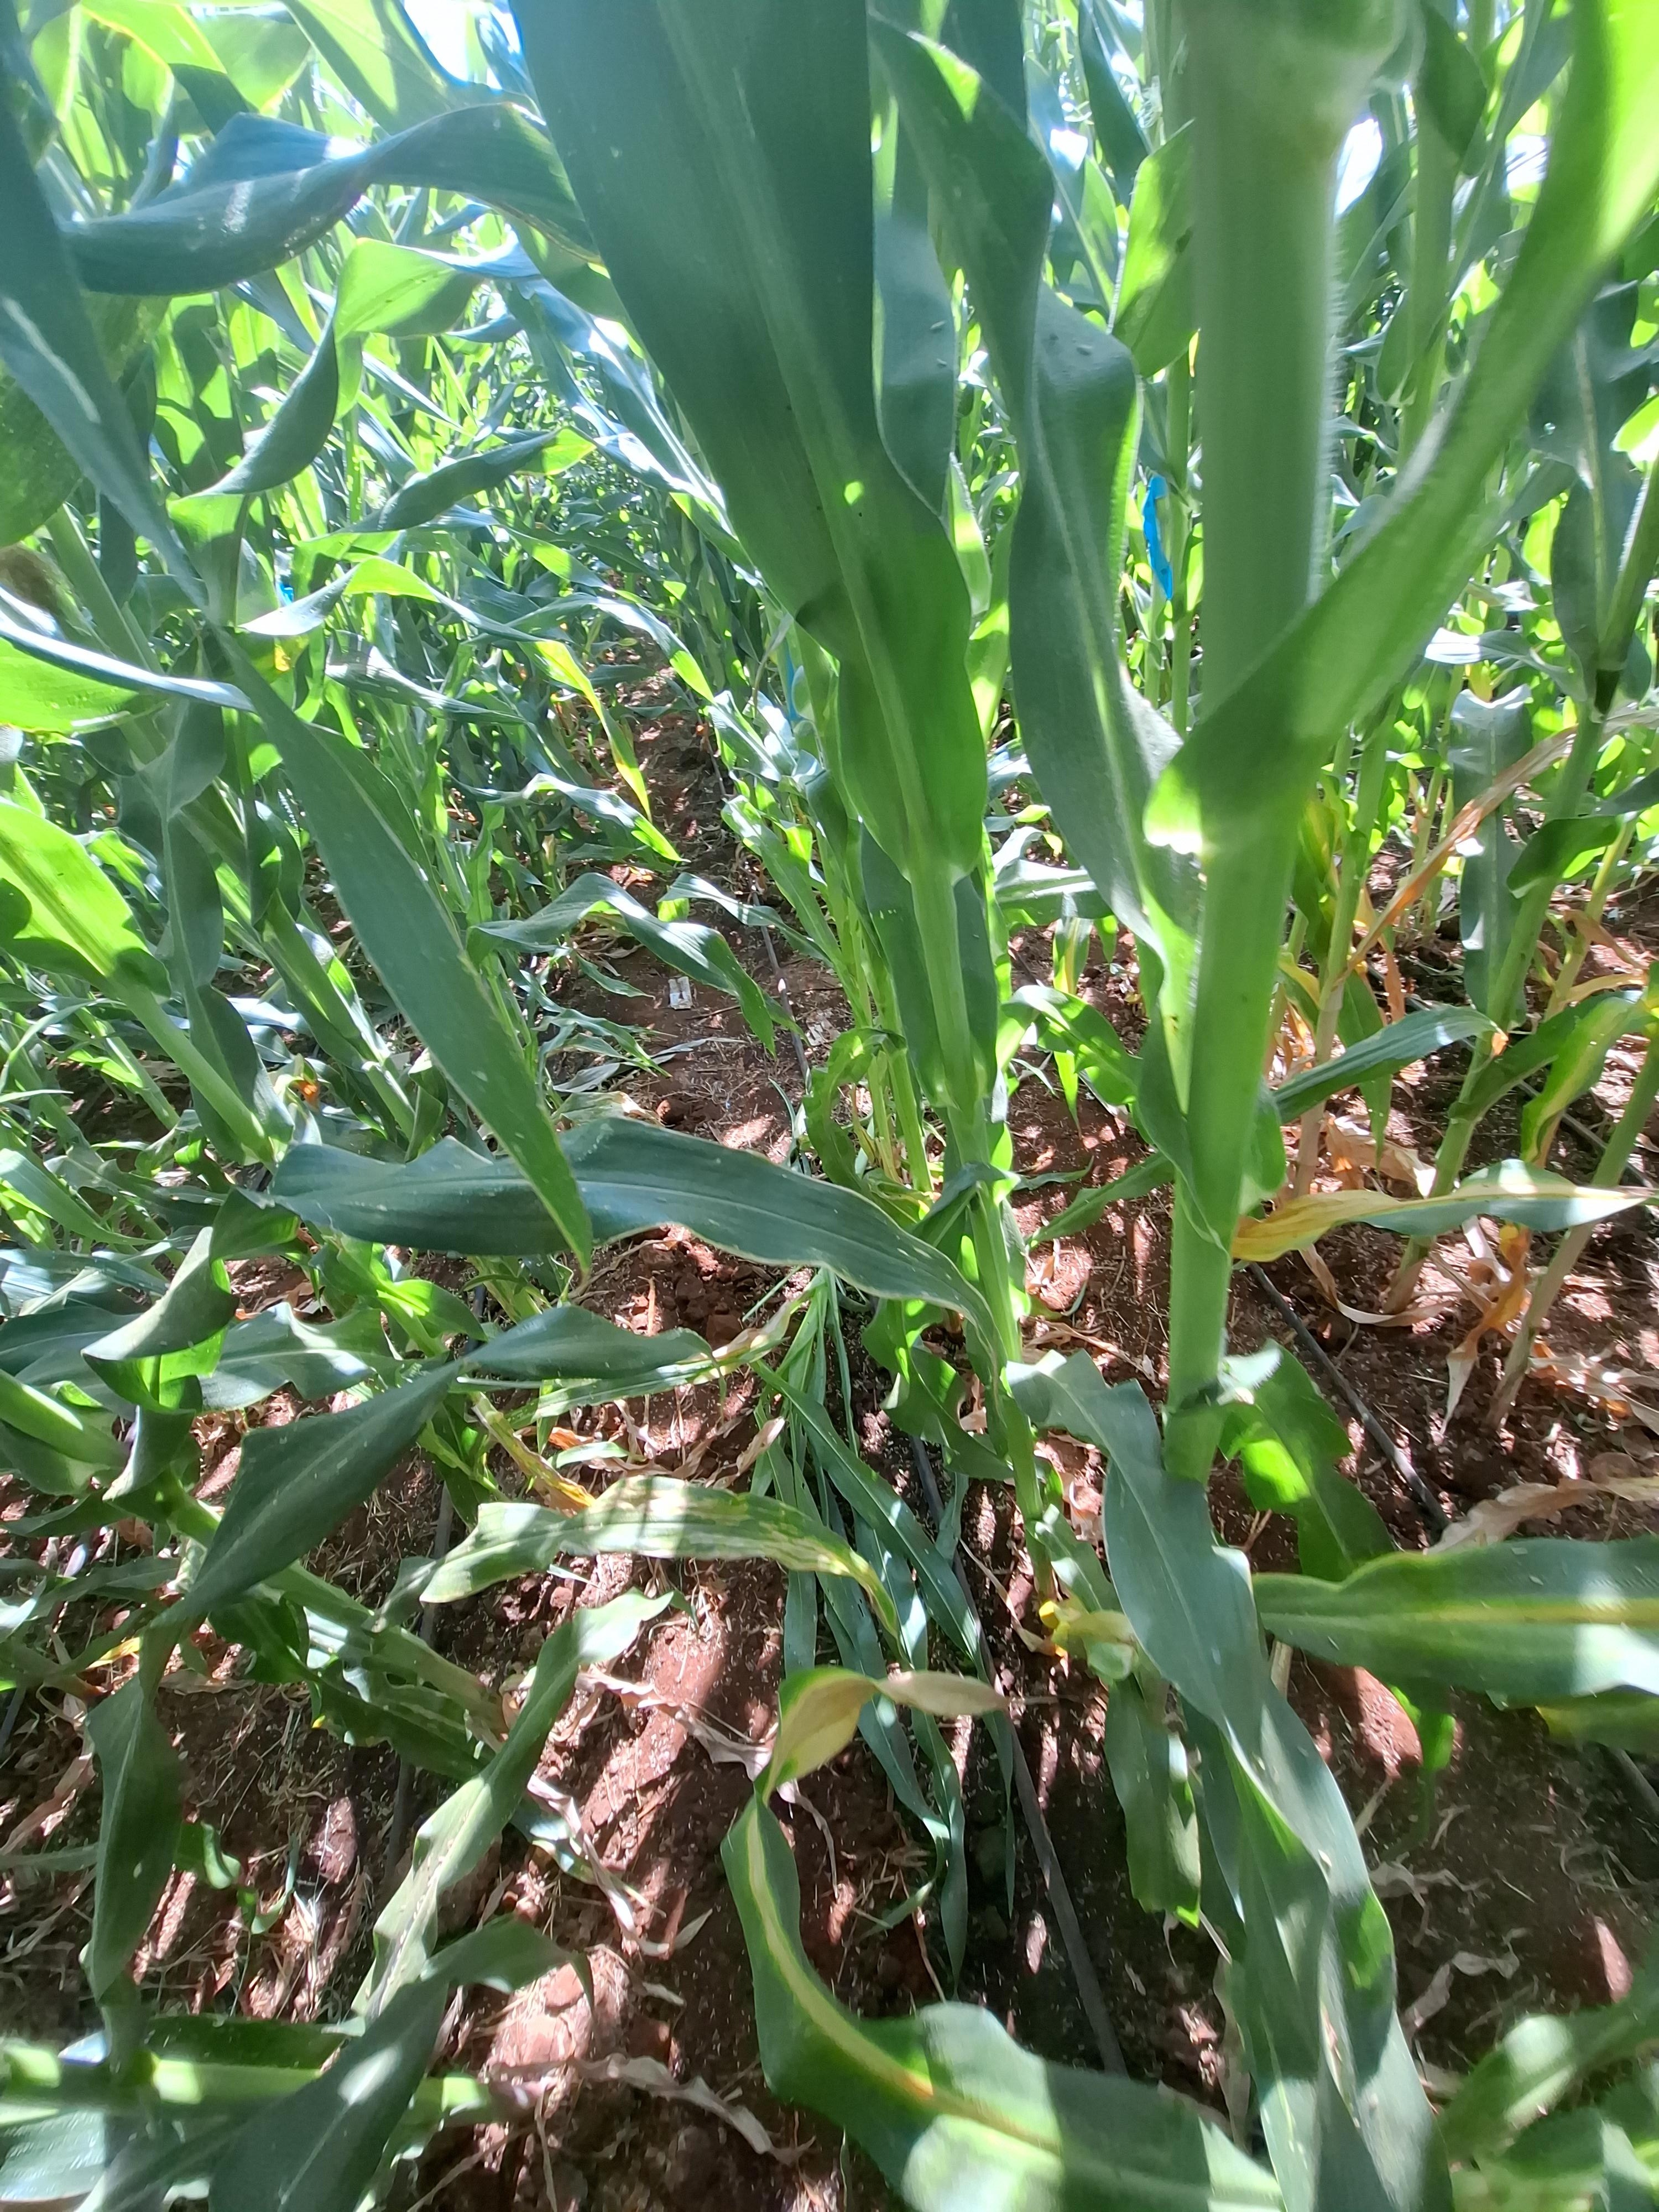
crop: maize
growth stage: flowering
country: Kenya
